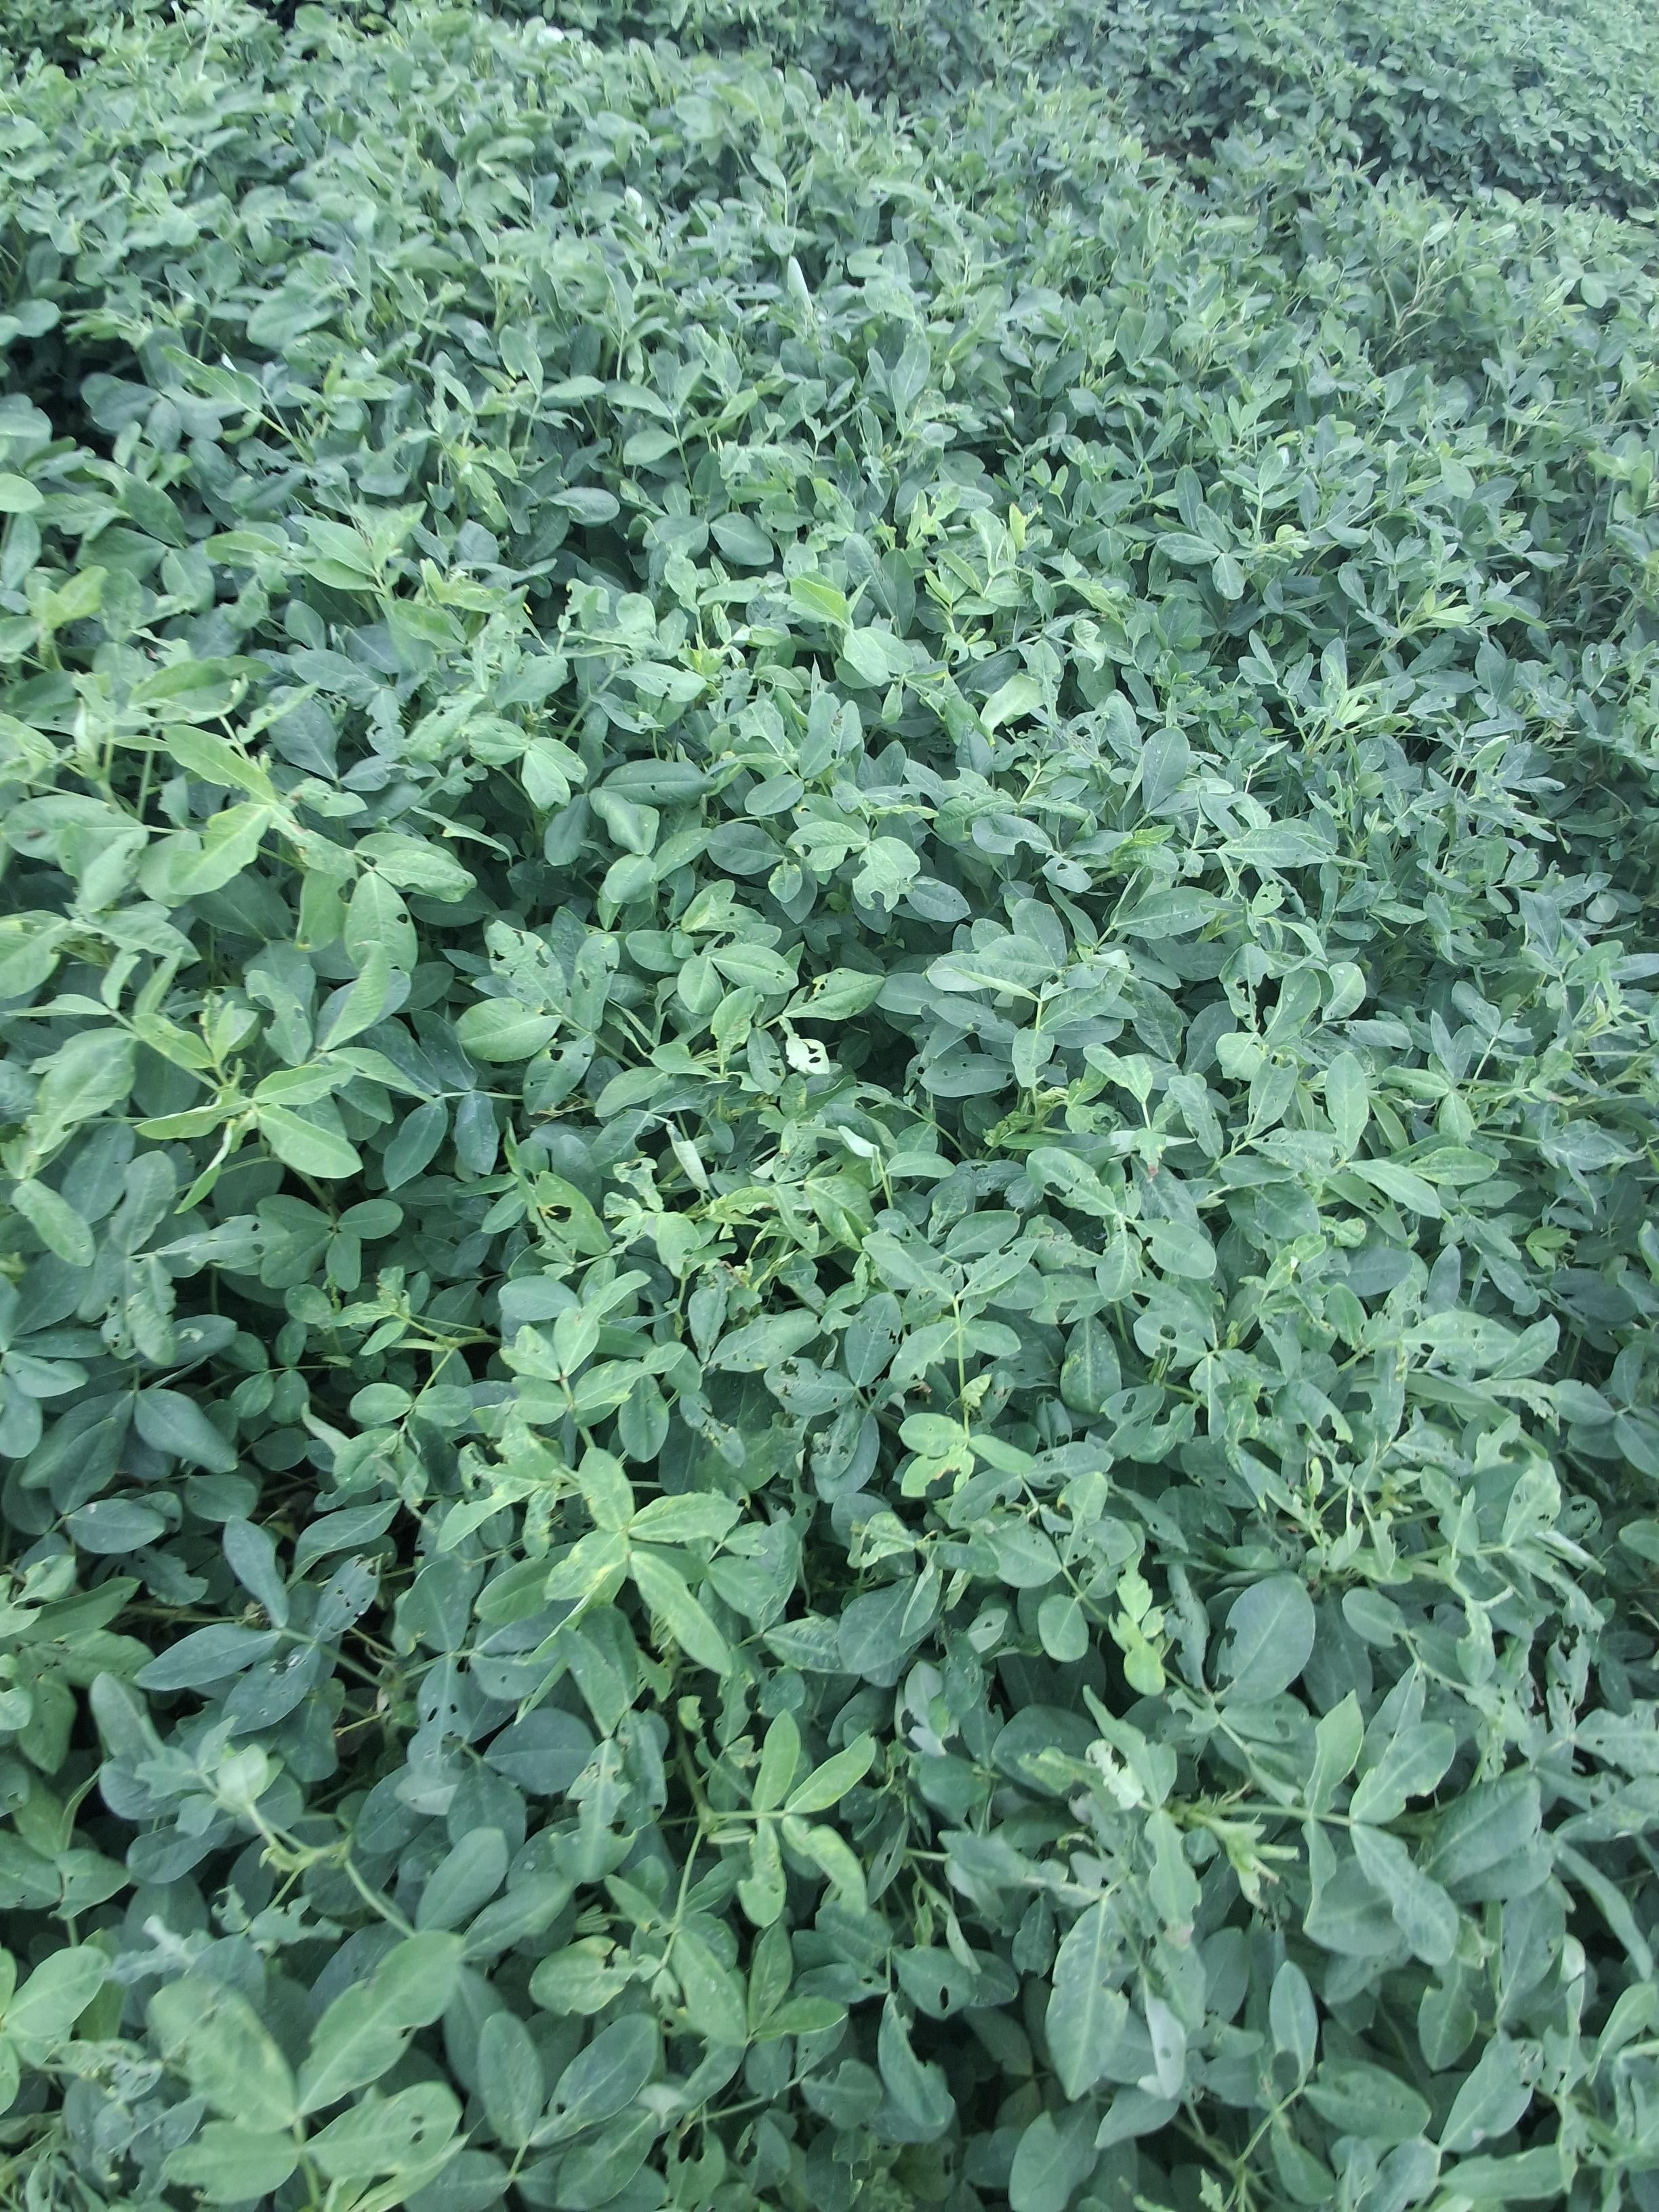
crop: groundnut
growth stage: pegging
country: Kenya
